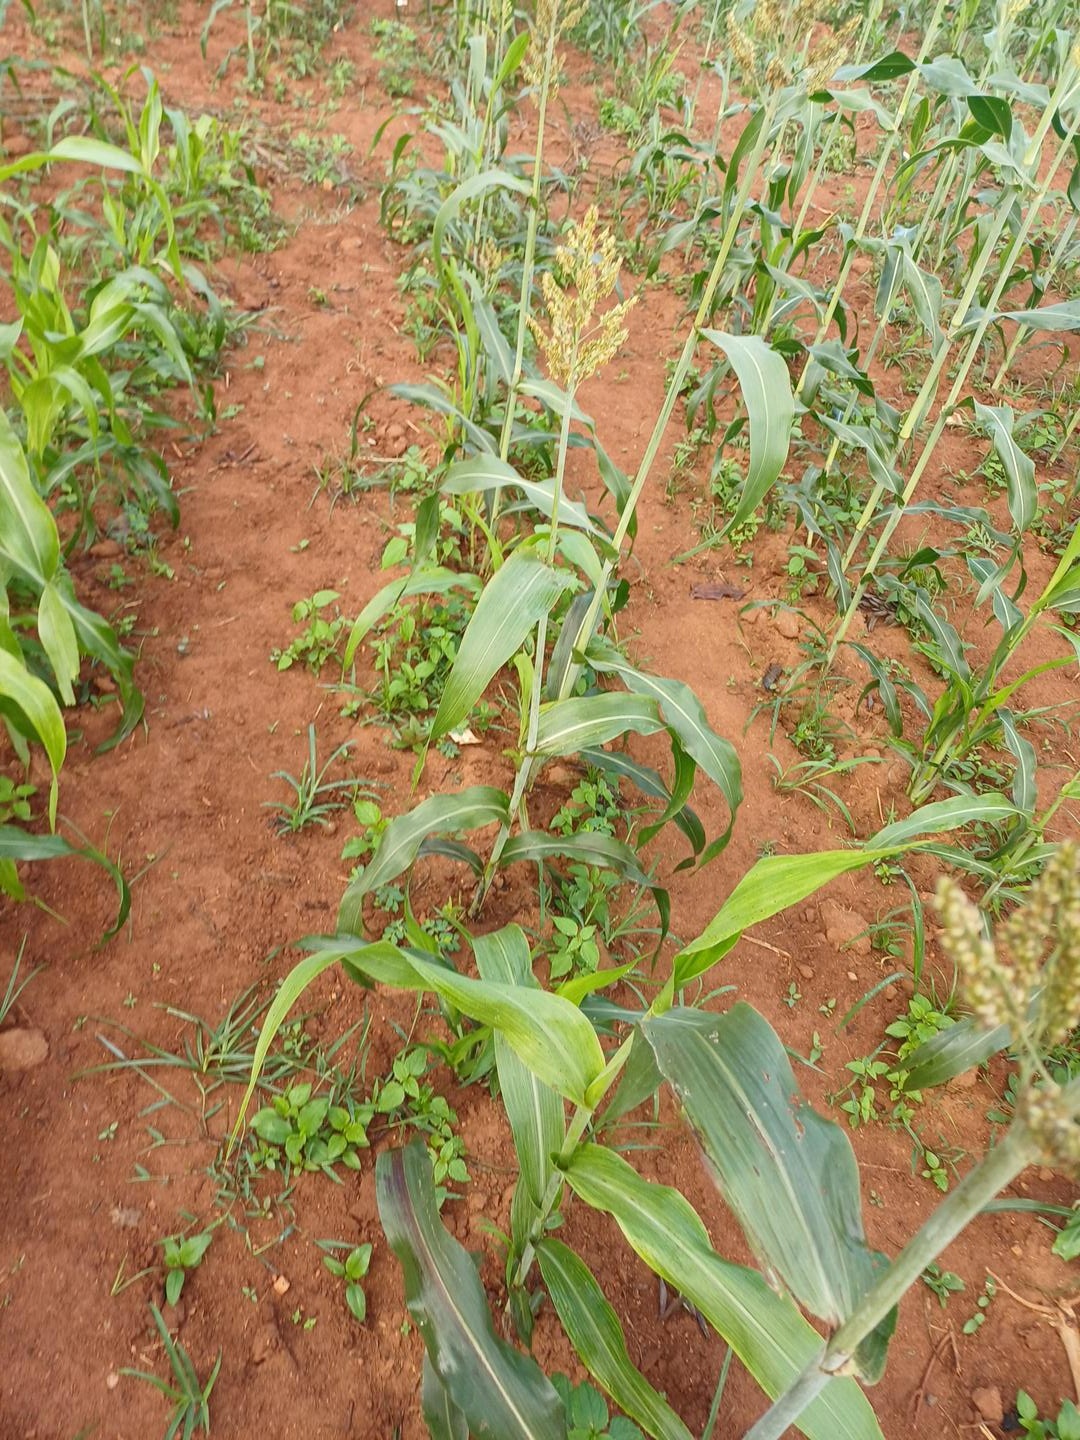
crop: sorghum
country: Kenya
